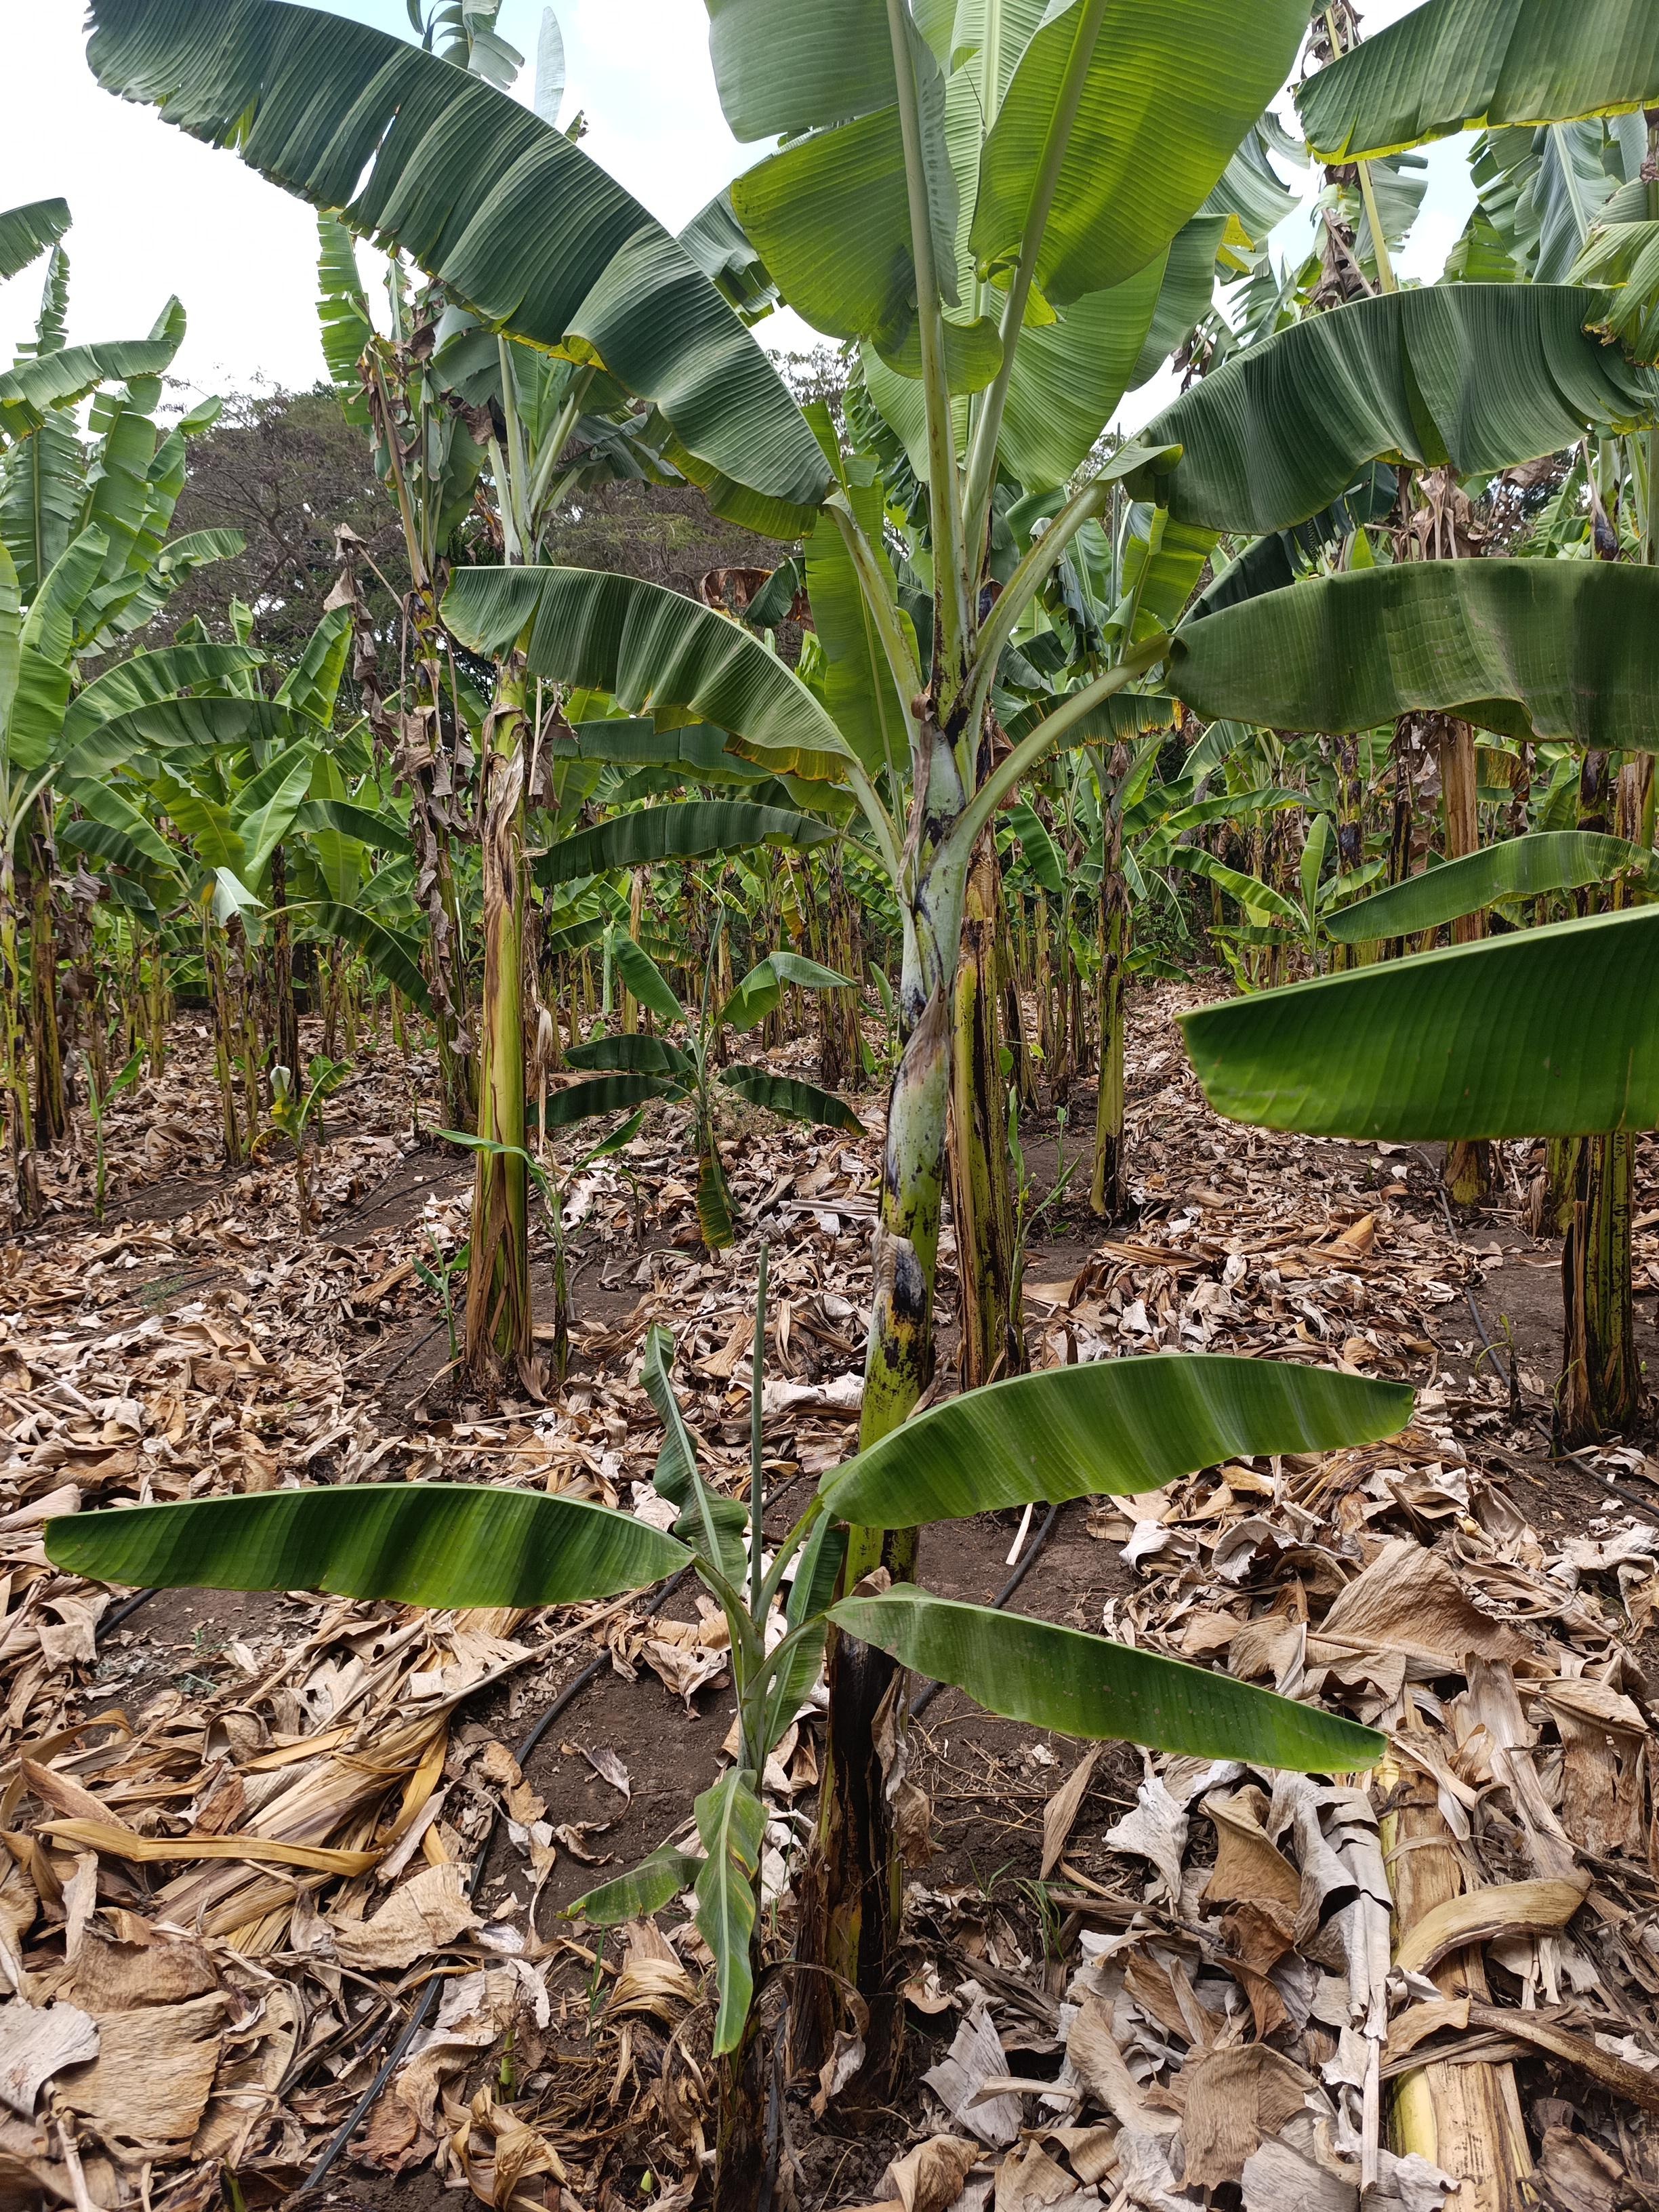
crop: banana
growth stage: vegetative
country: Tanzania
